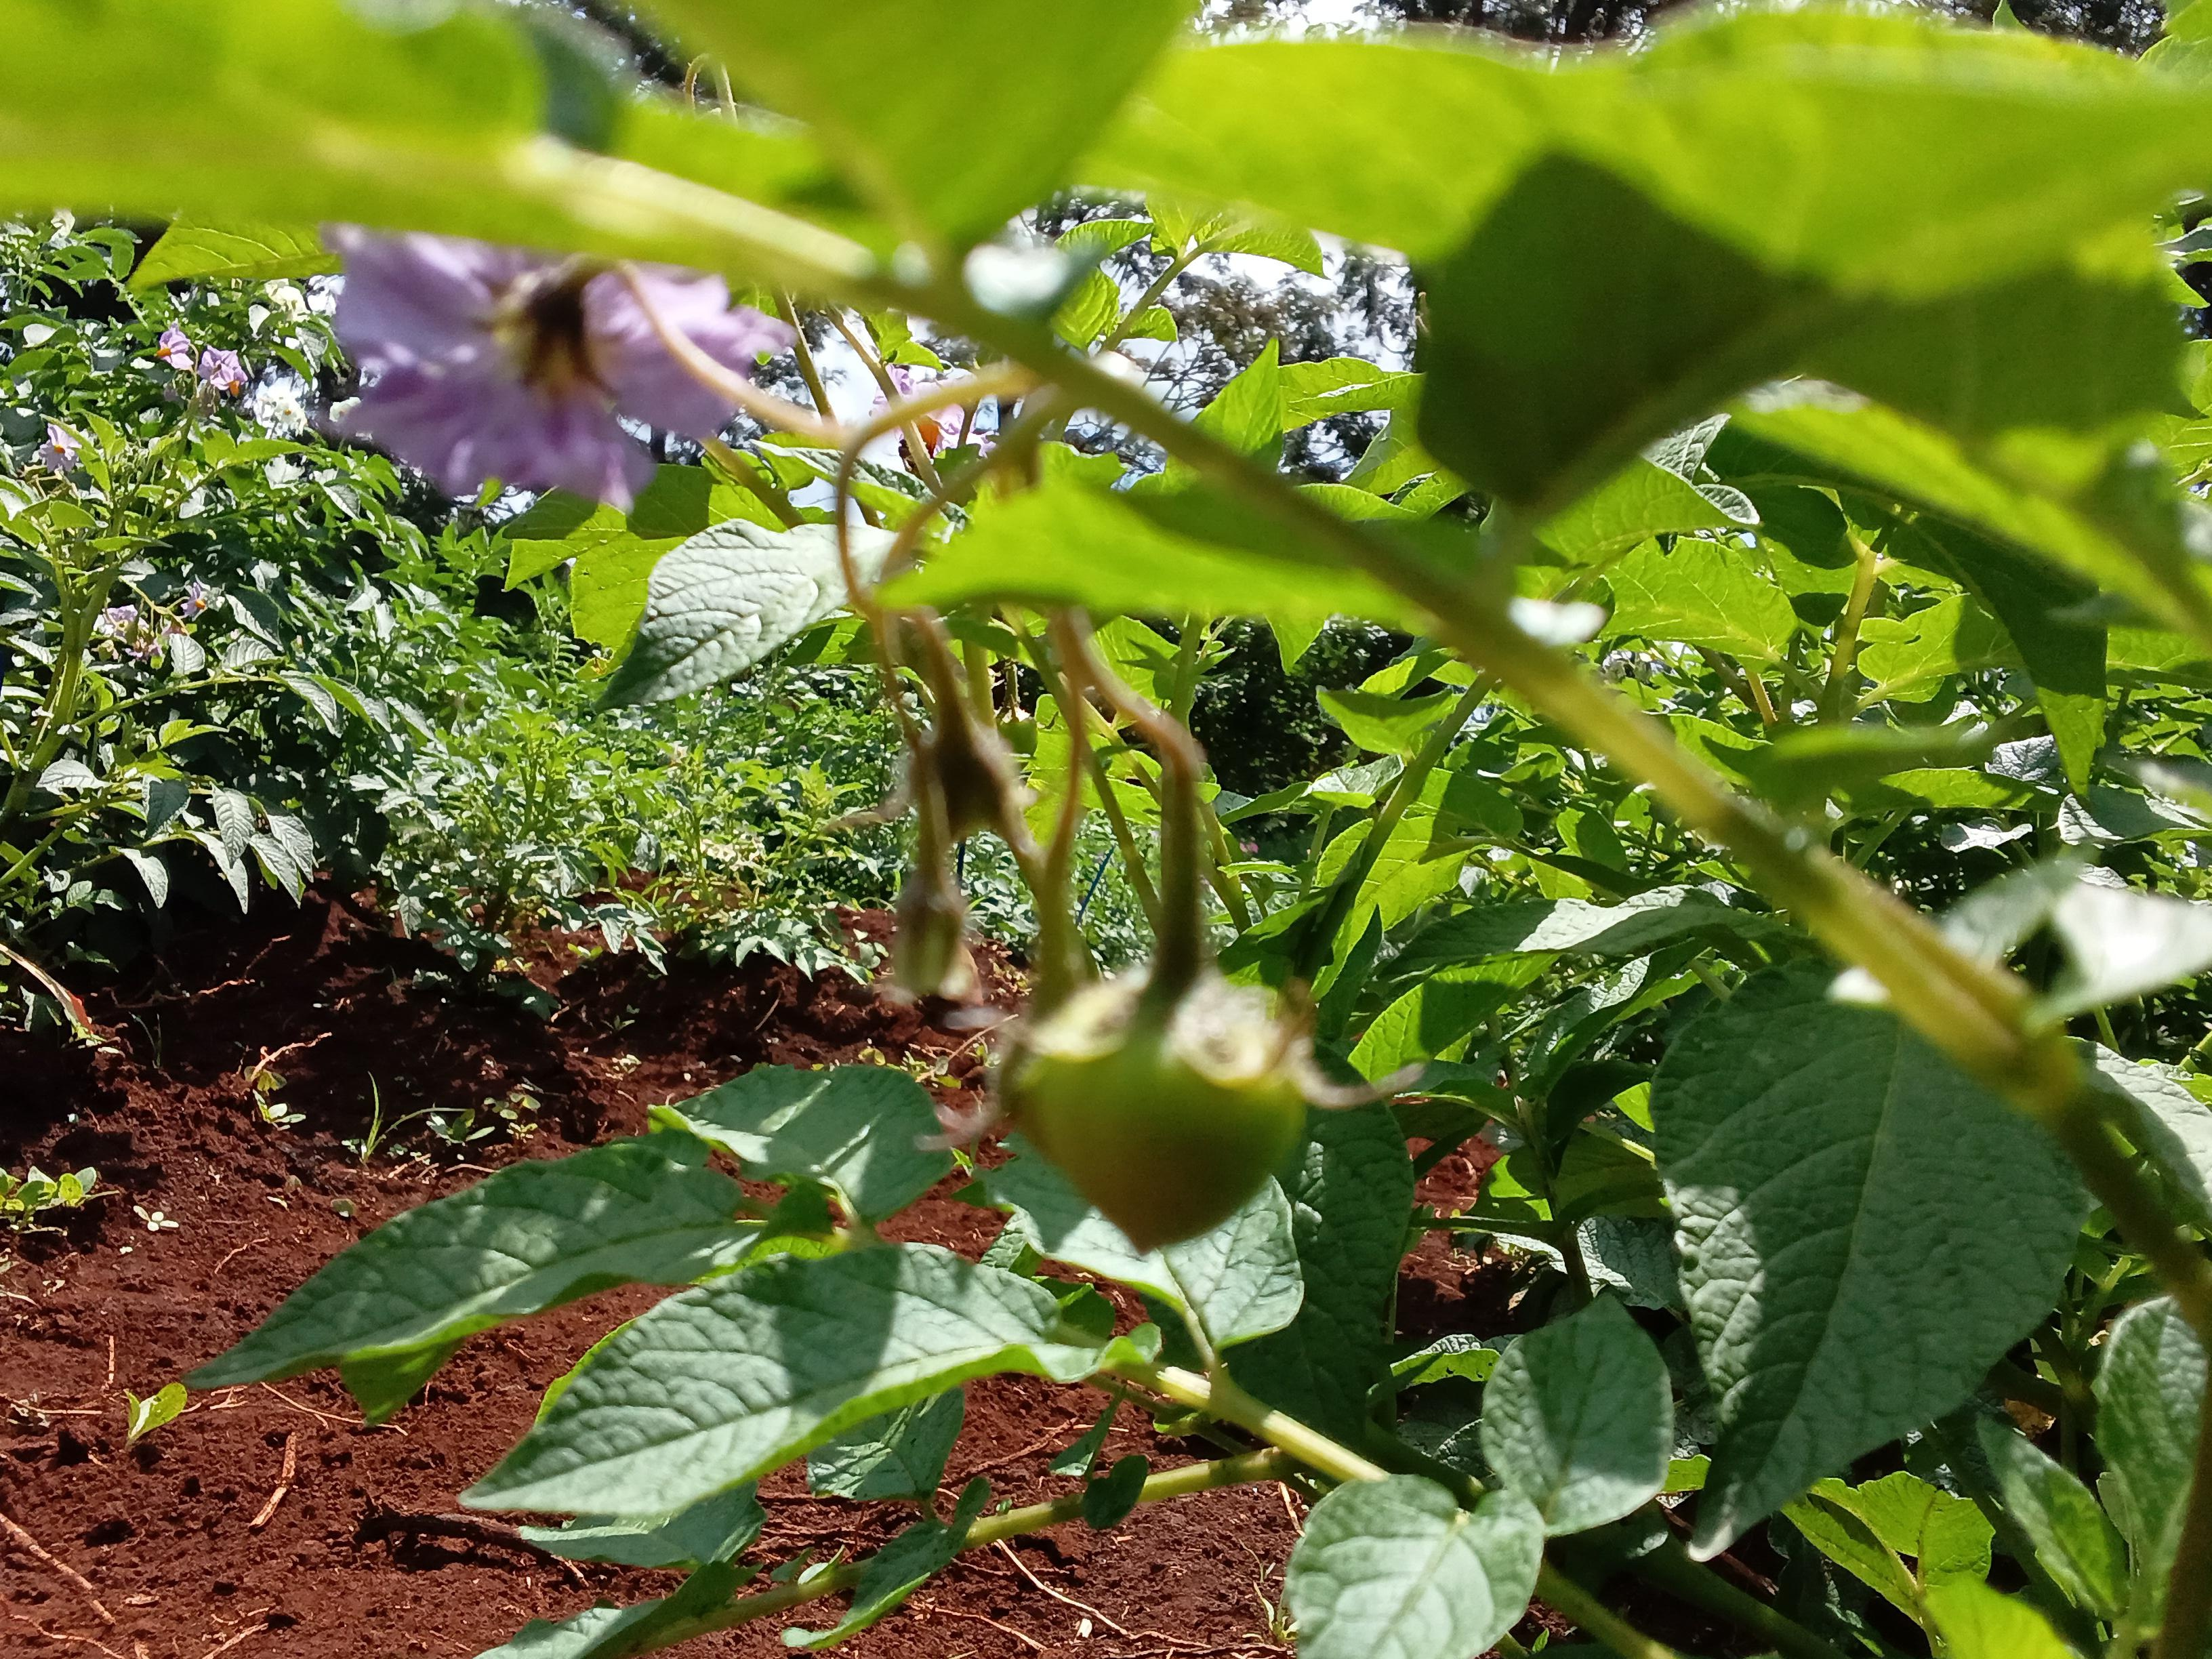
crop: potato
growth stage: flowering
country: Kenya
